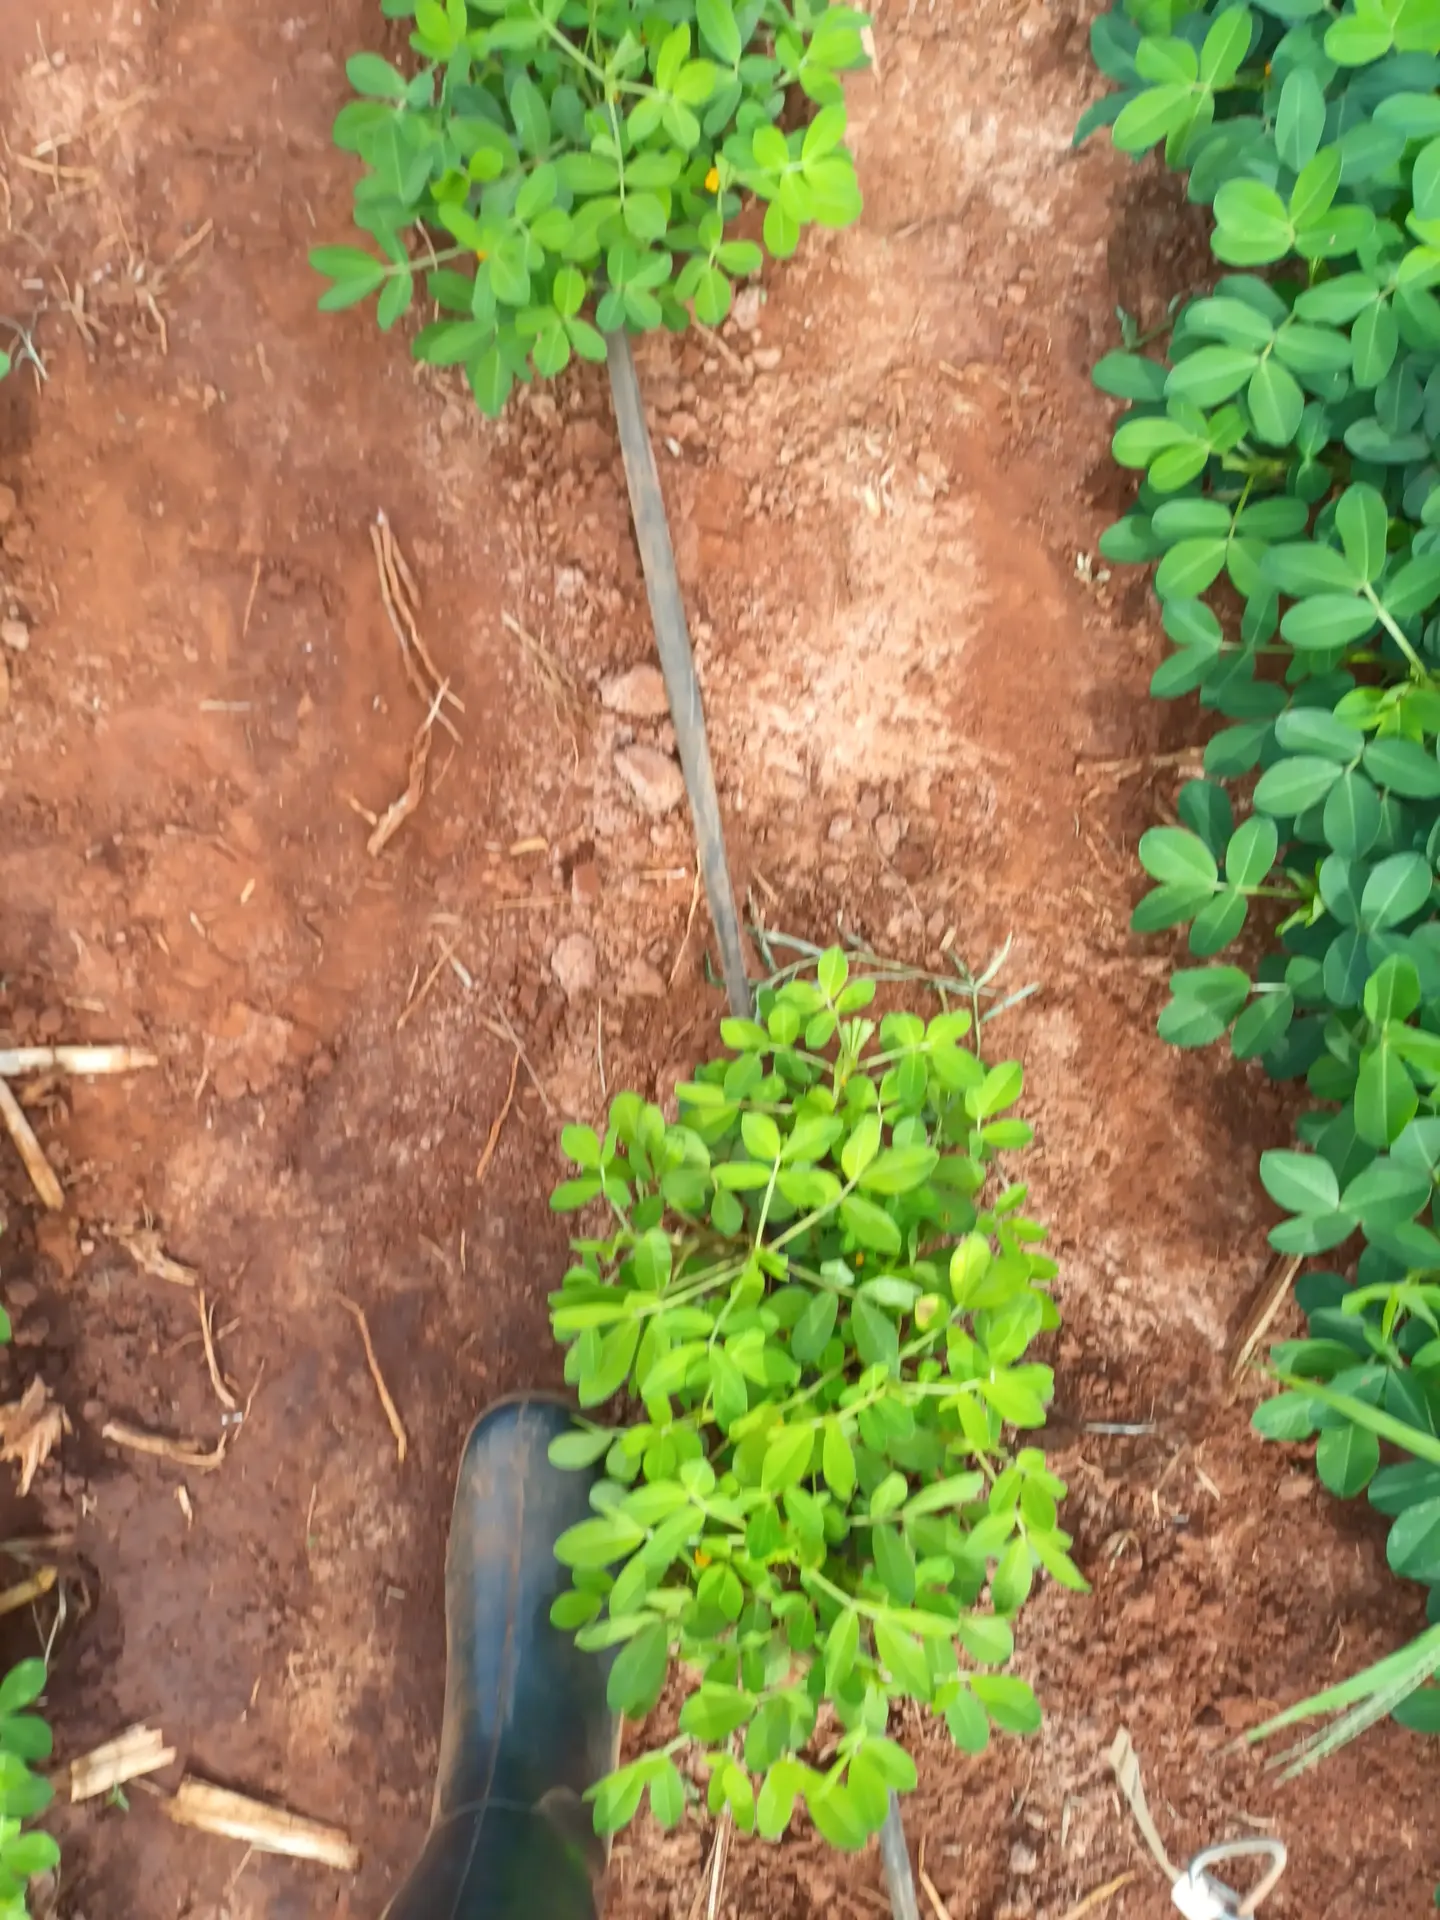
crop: groundnut
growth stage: flowering
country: Kenya
